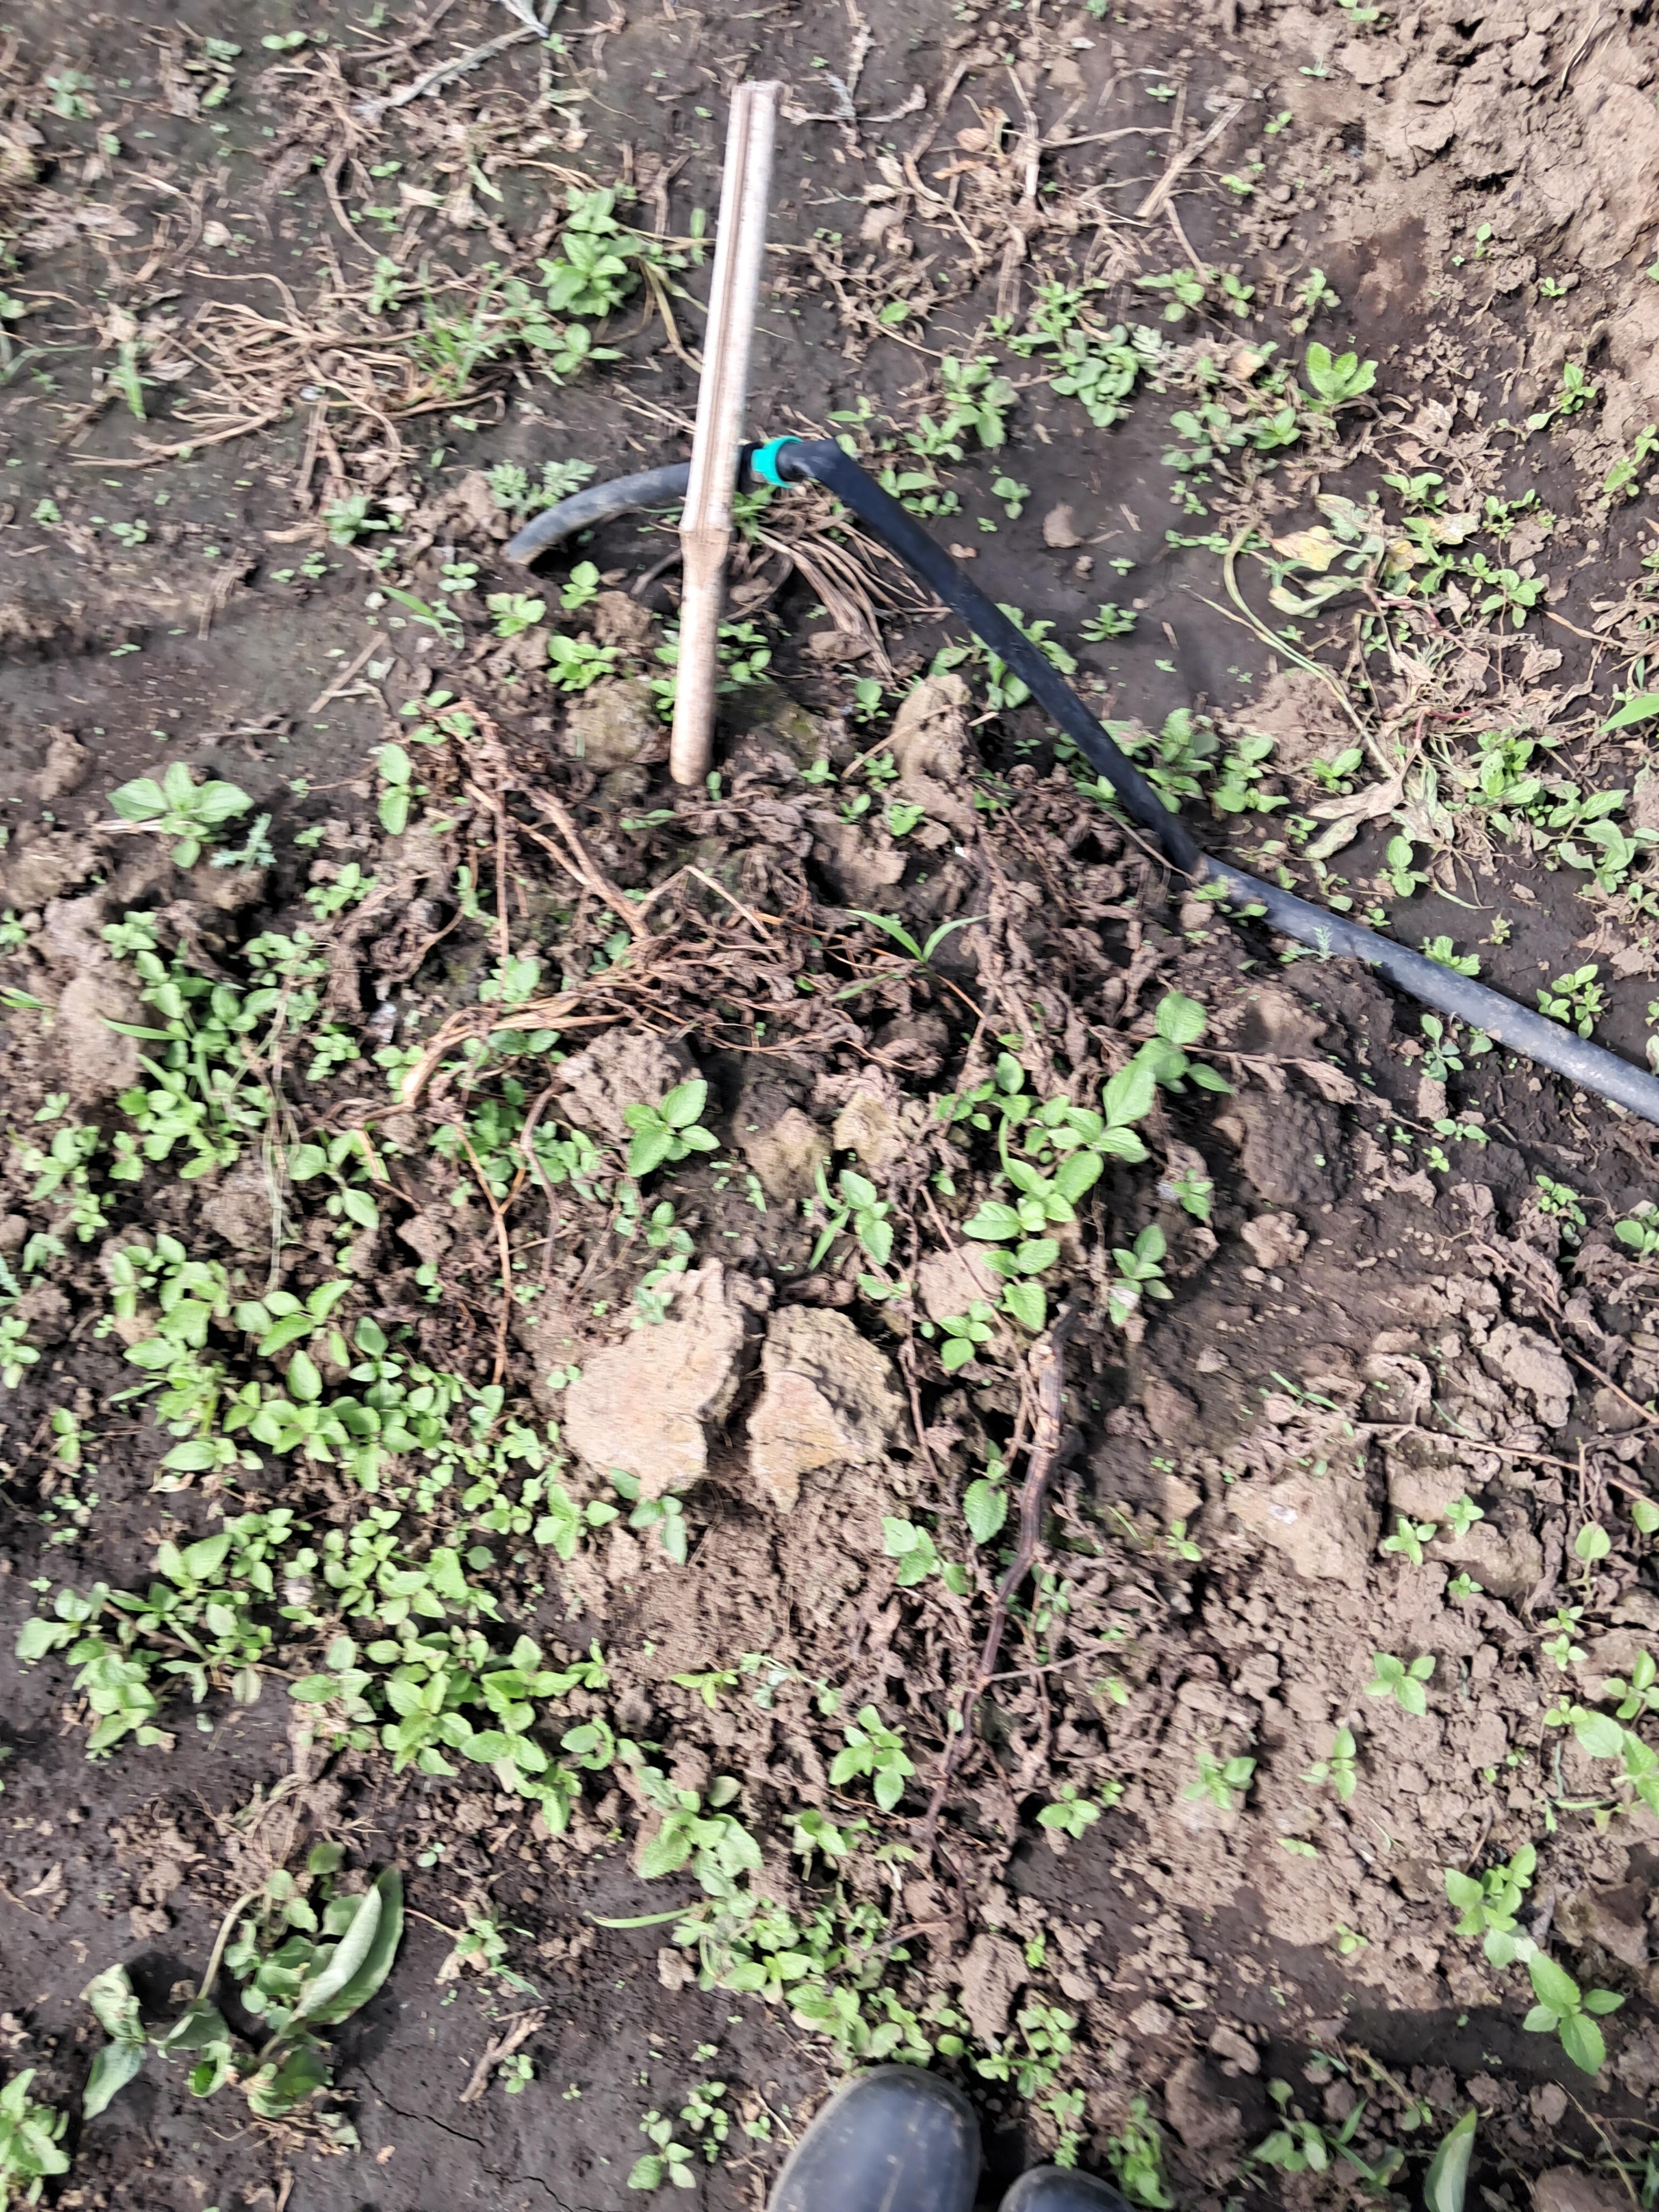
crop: potato
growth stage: flowering
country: Tanzania
